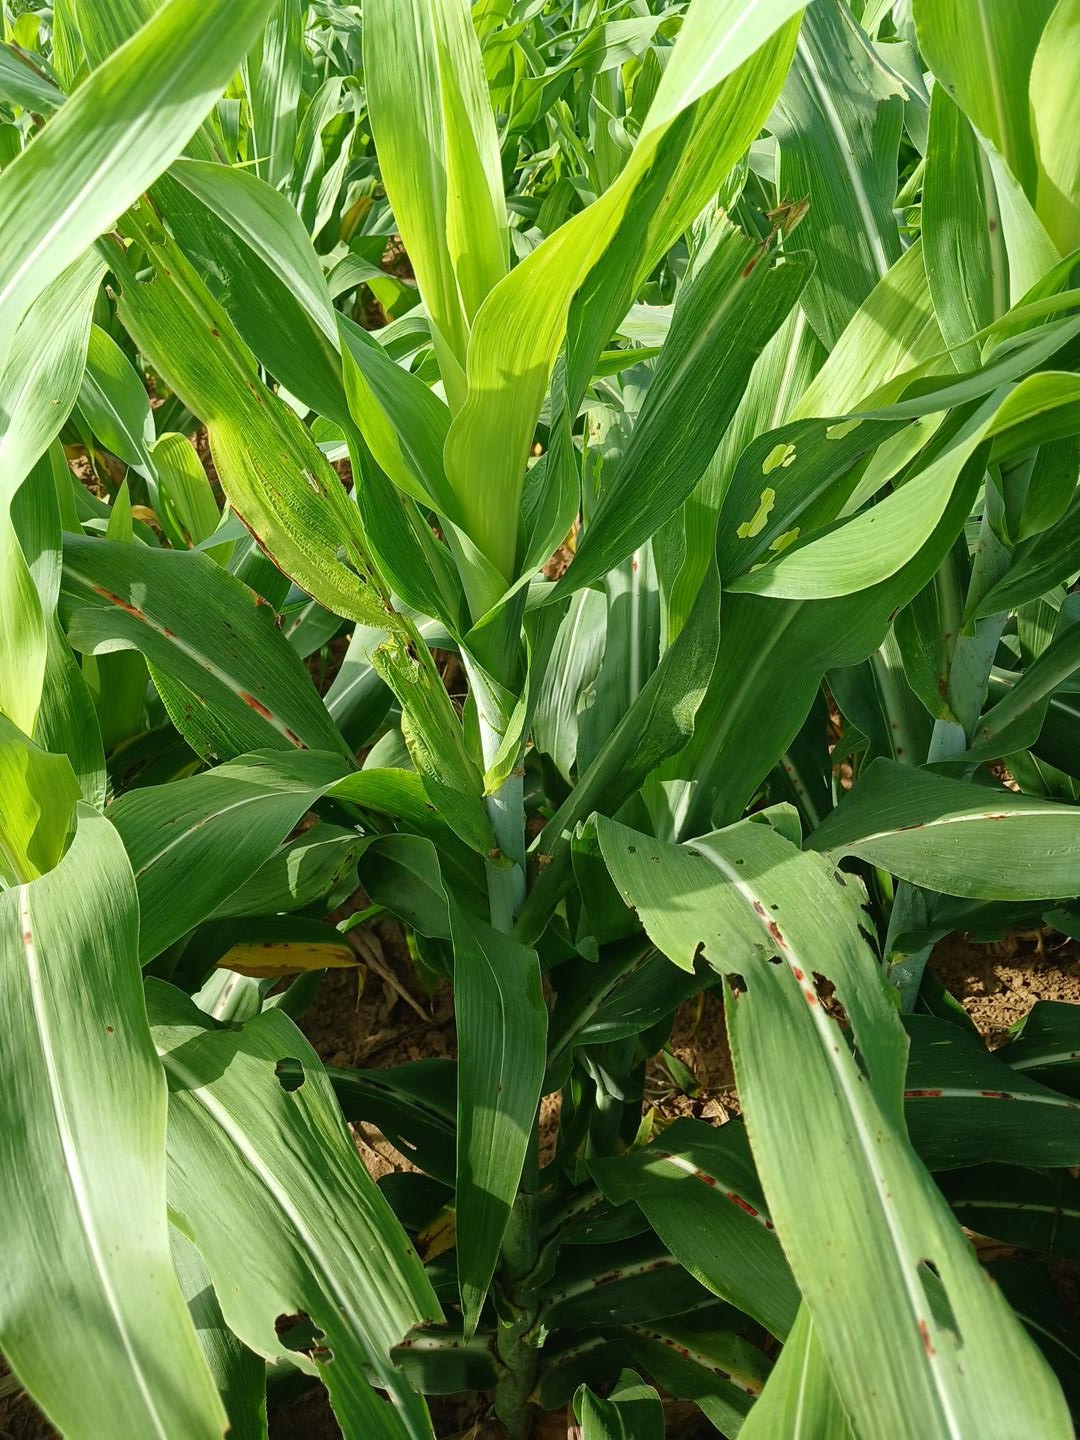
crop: sorghum
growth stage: vegetative
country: Senegal
